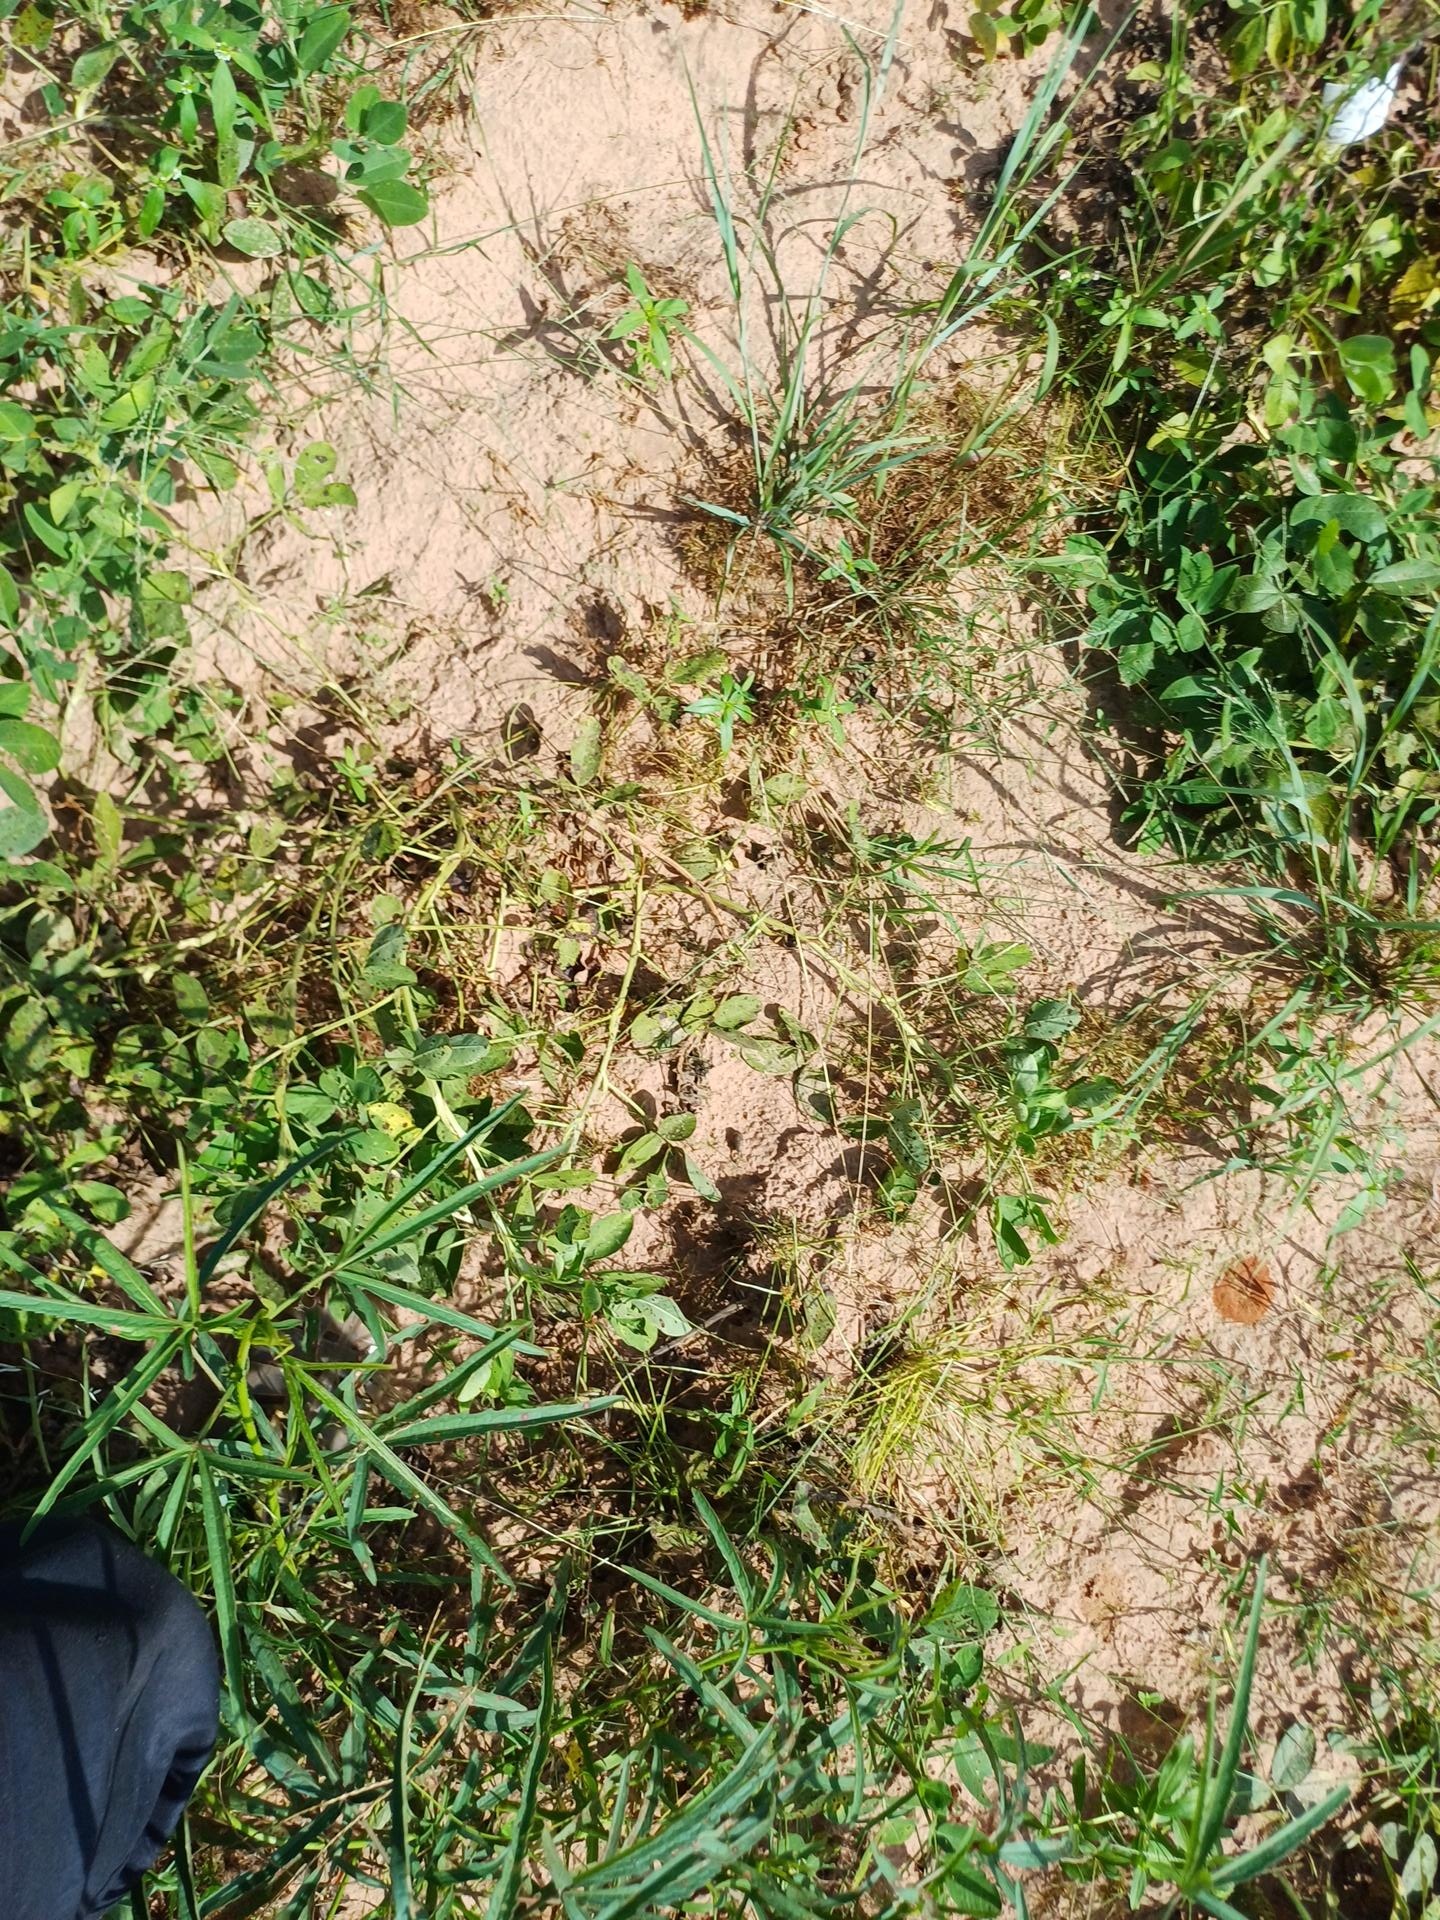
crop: groundnut
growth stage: flowering
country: Senegal
